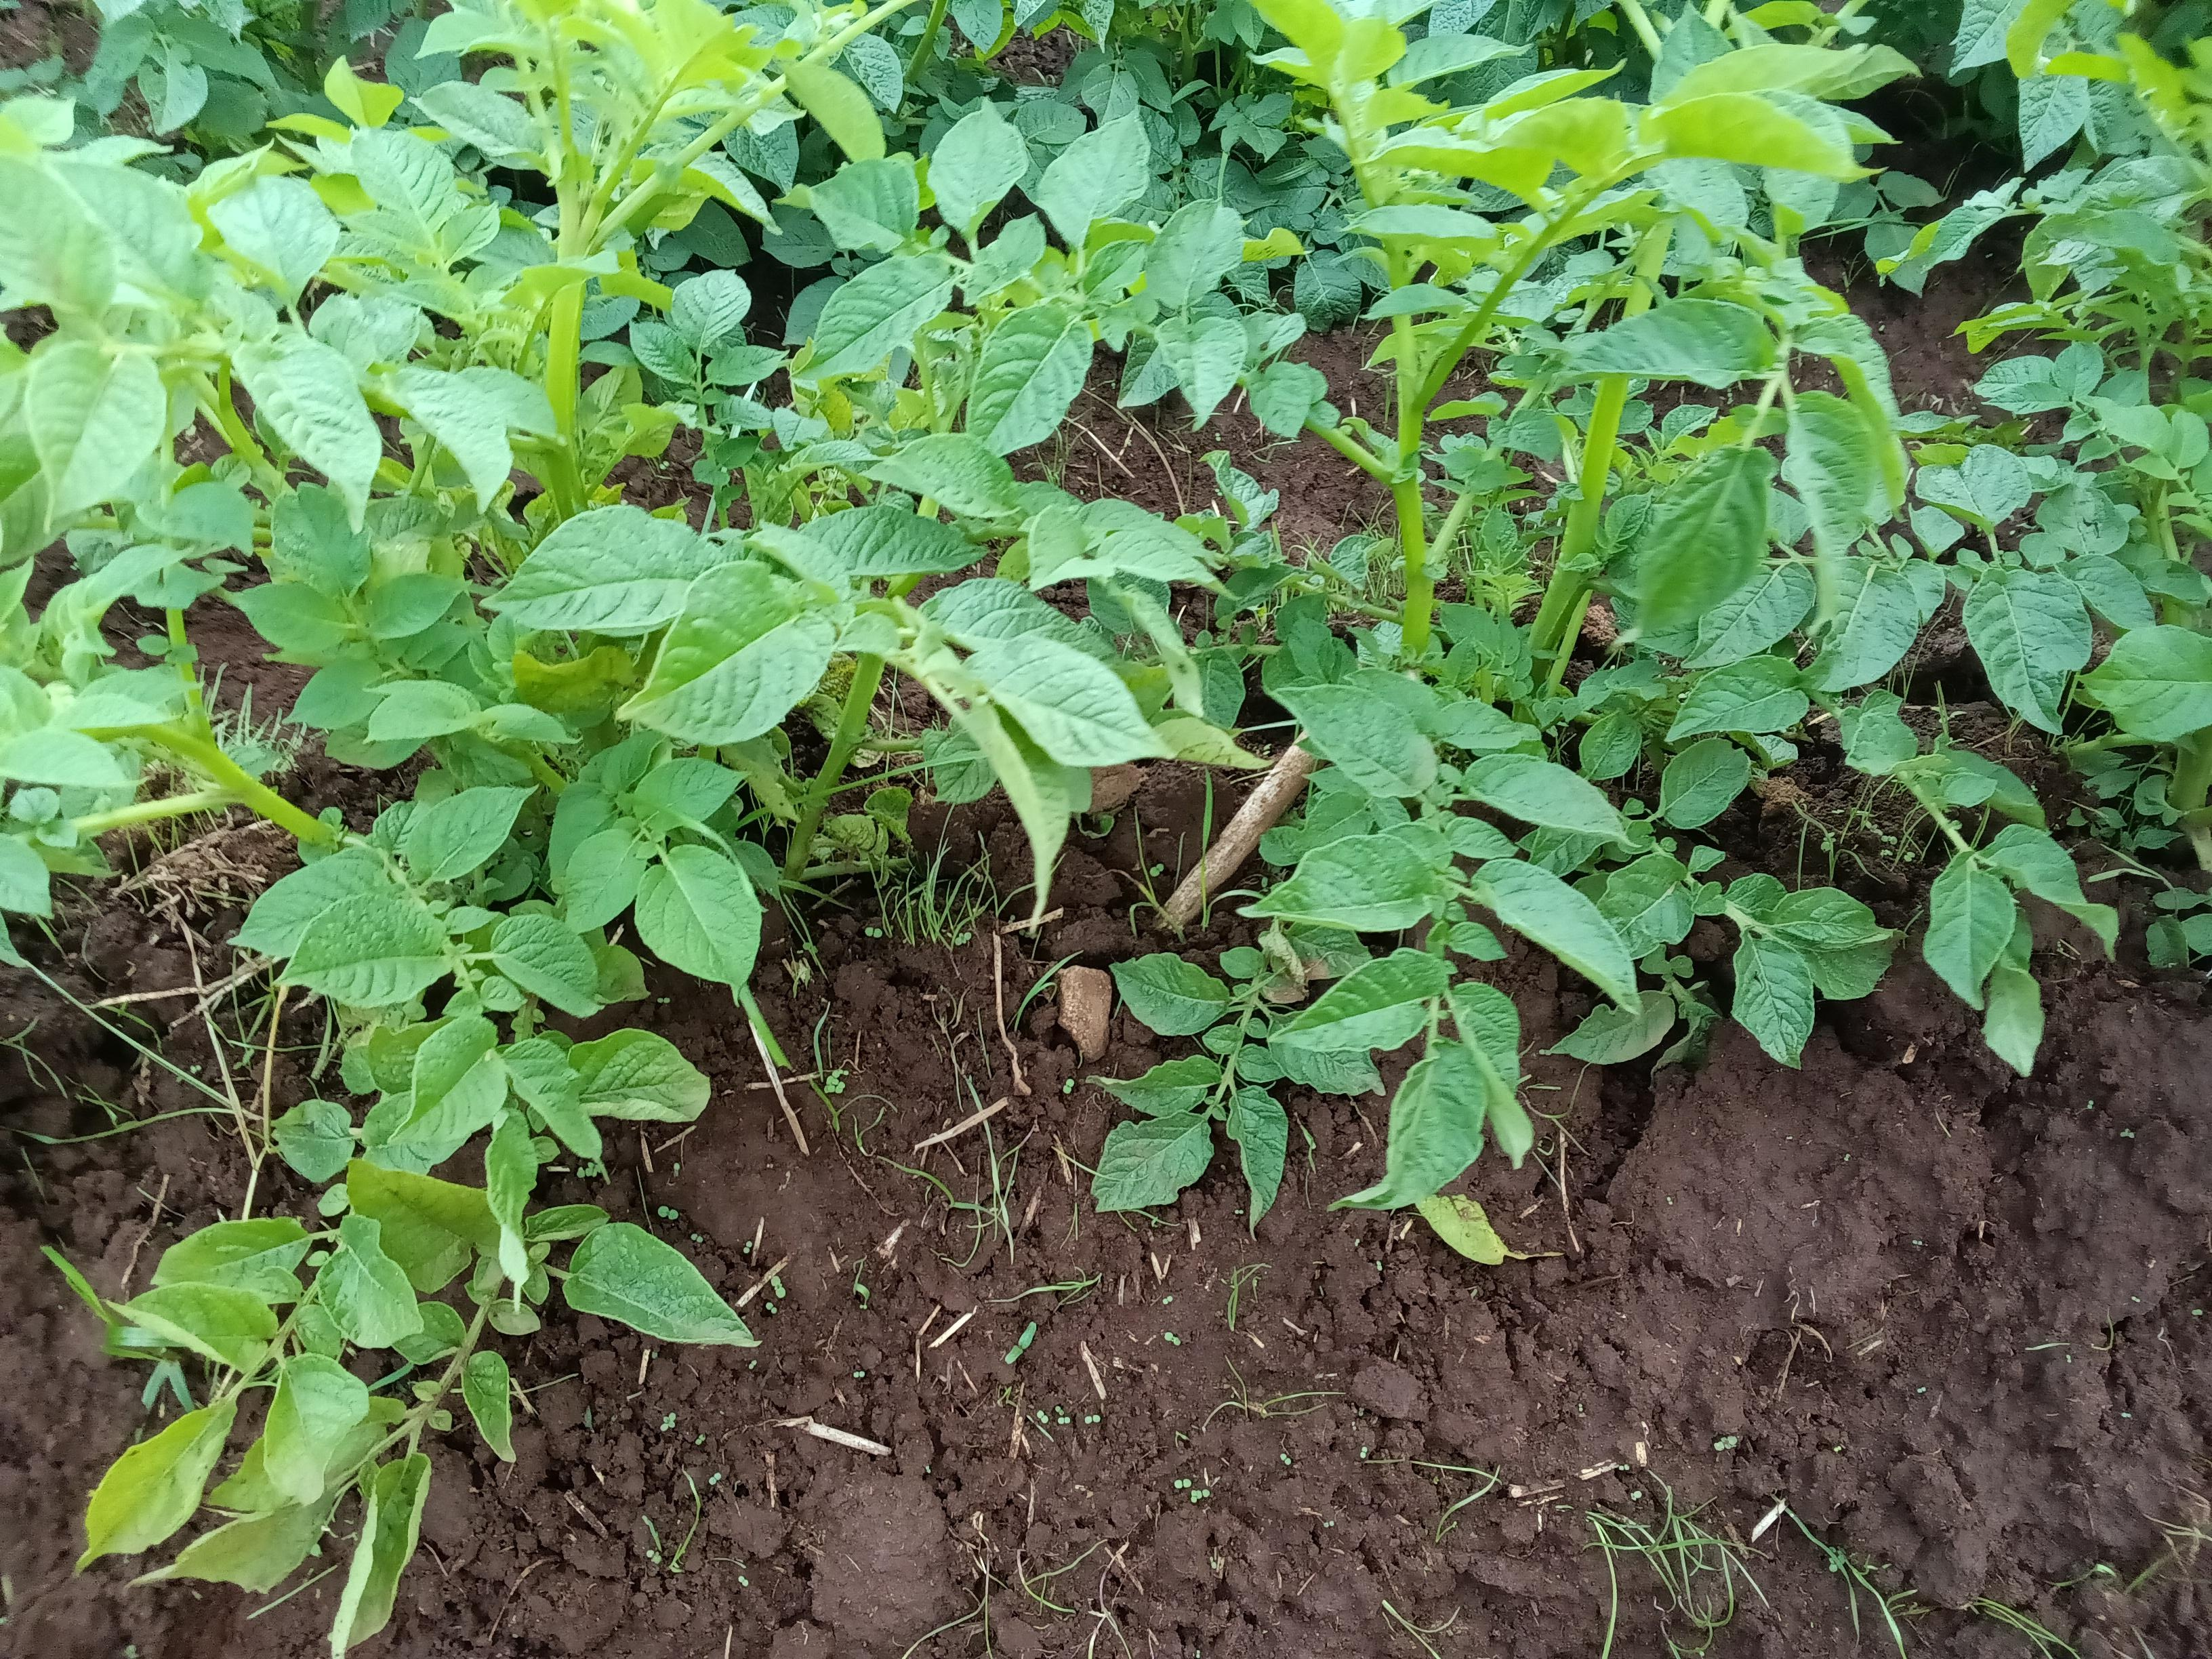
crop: potato
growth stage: flowering
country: Kenya
